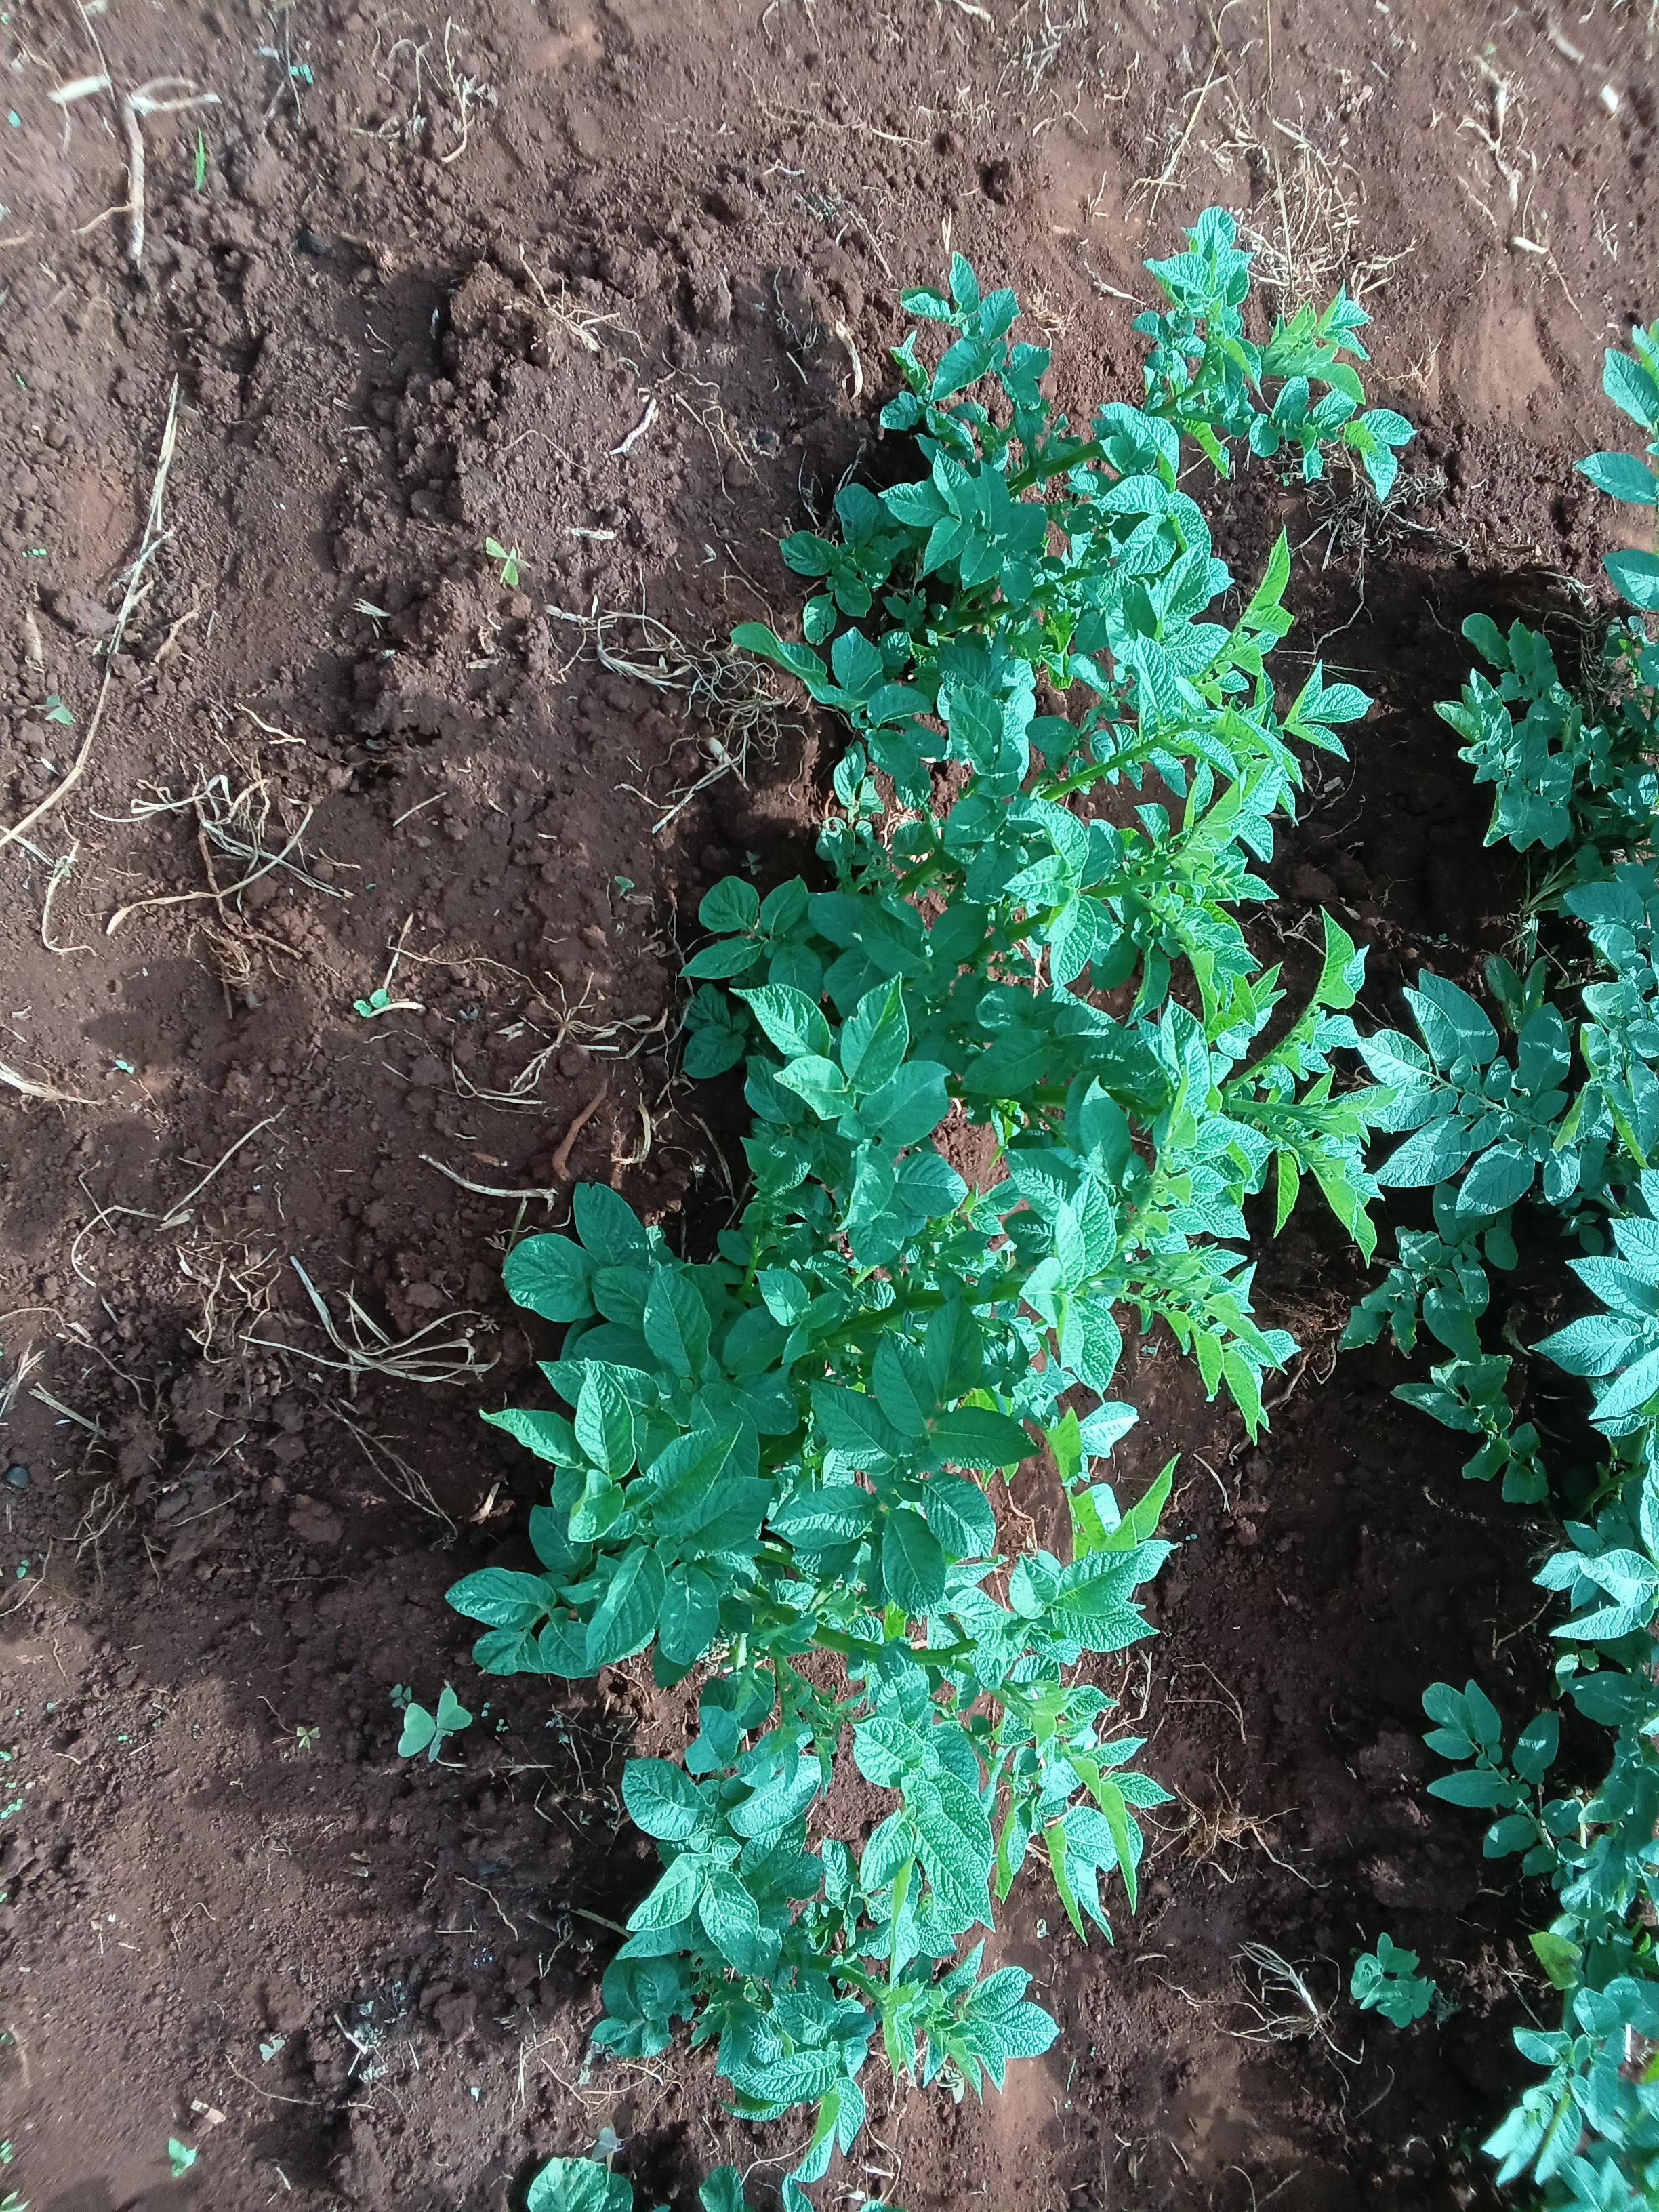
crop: potato
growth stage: vegetative
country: Kenya
